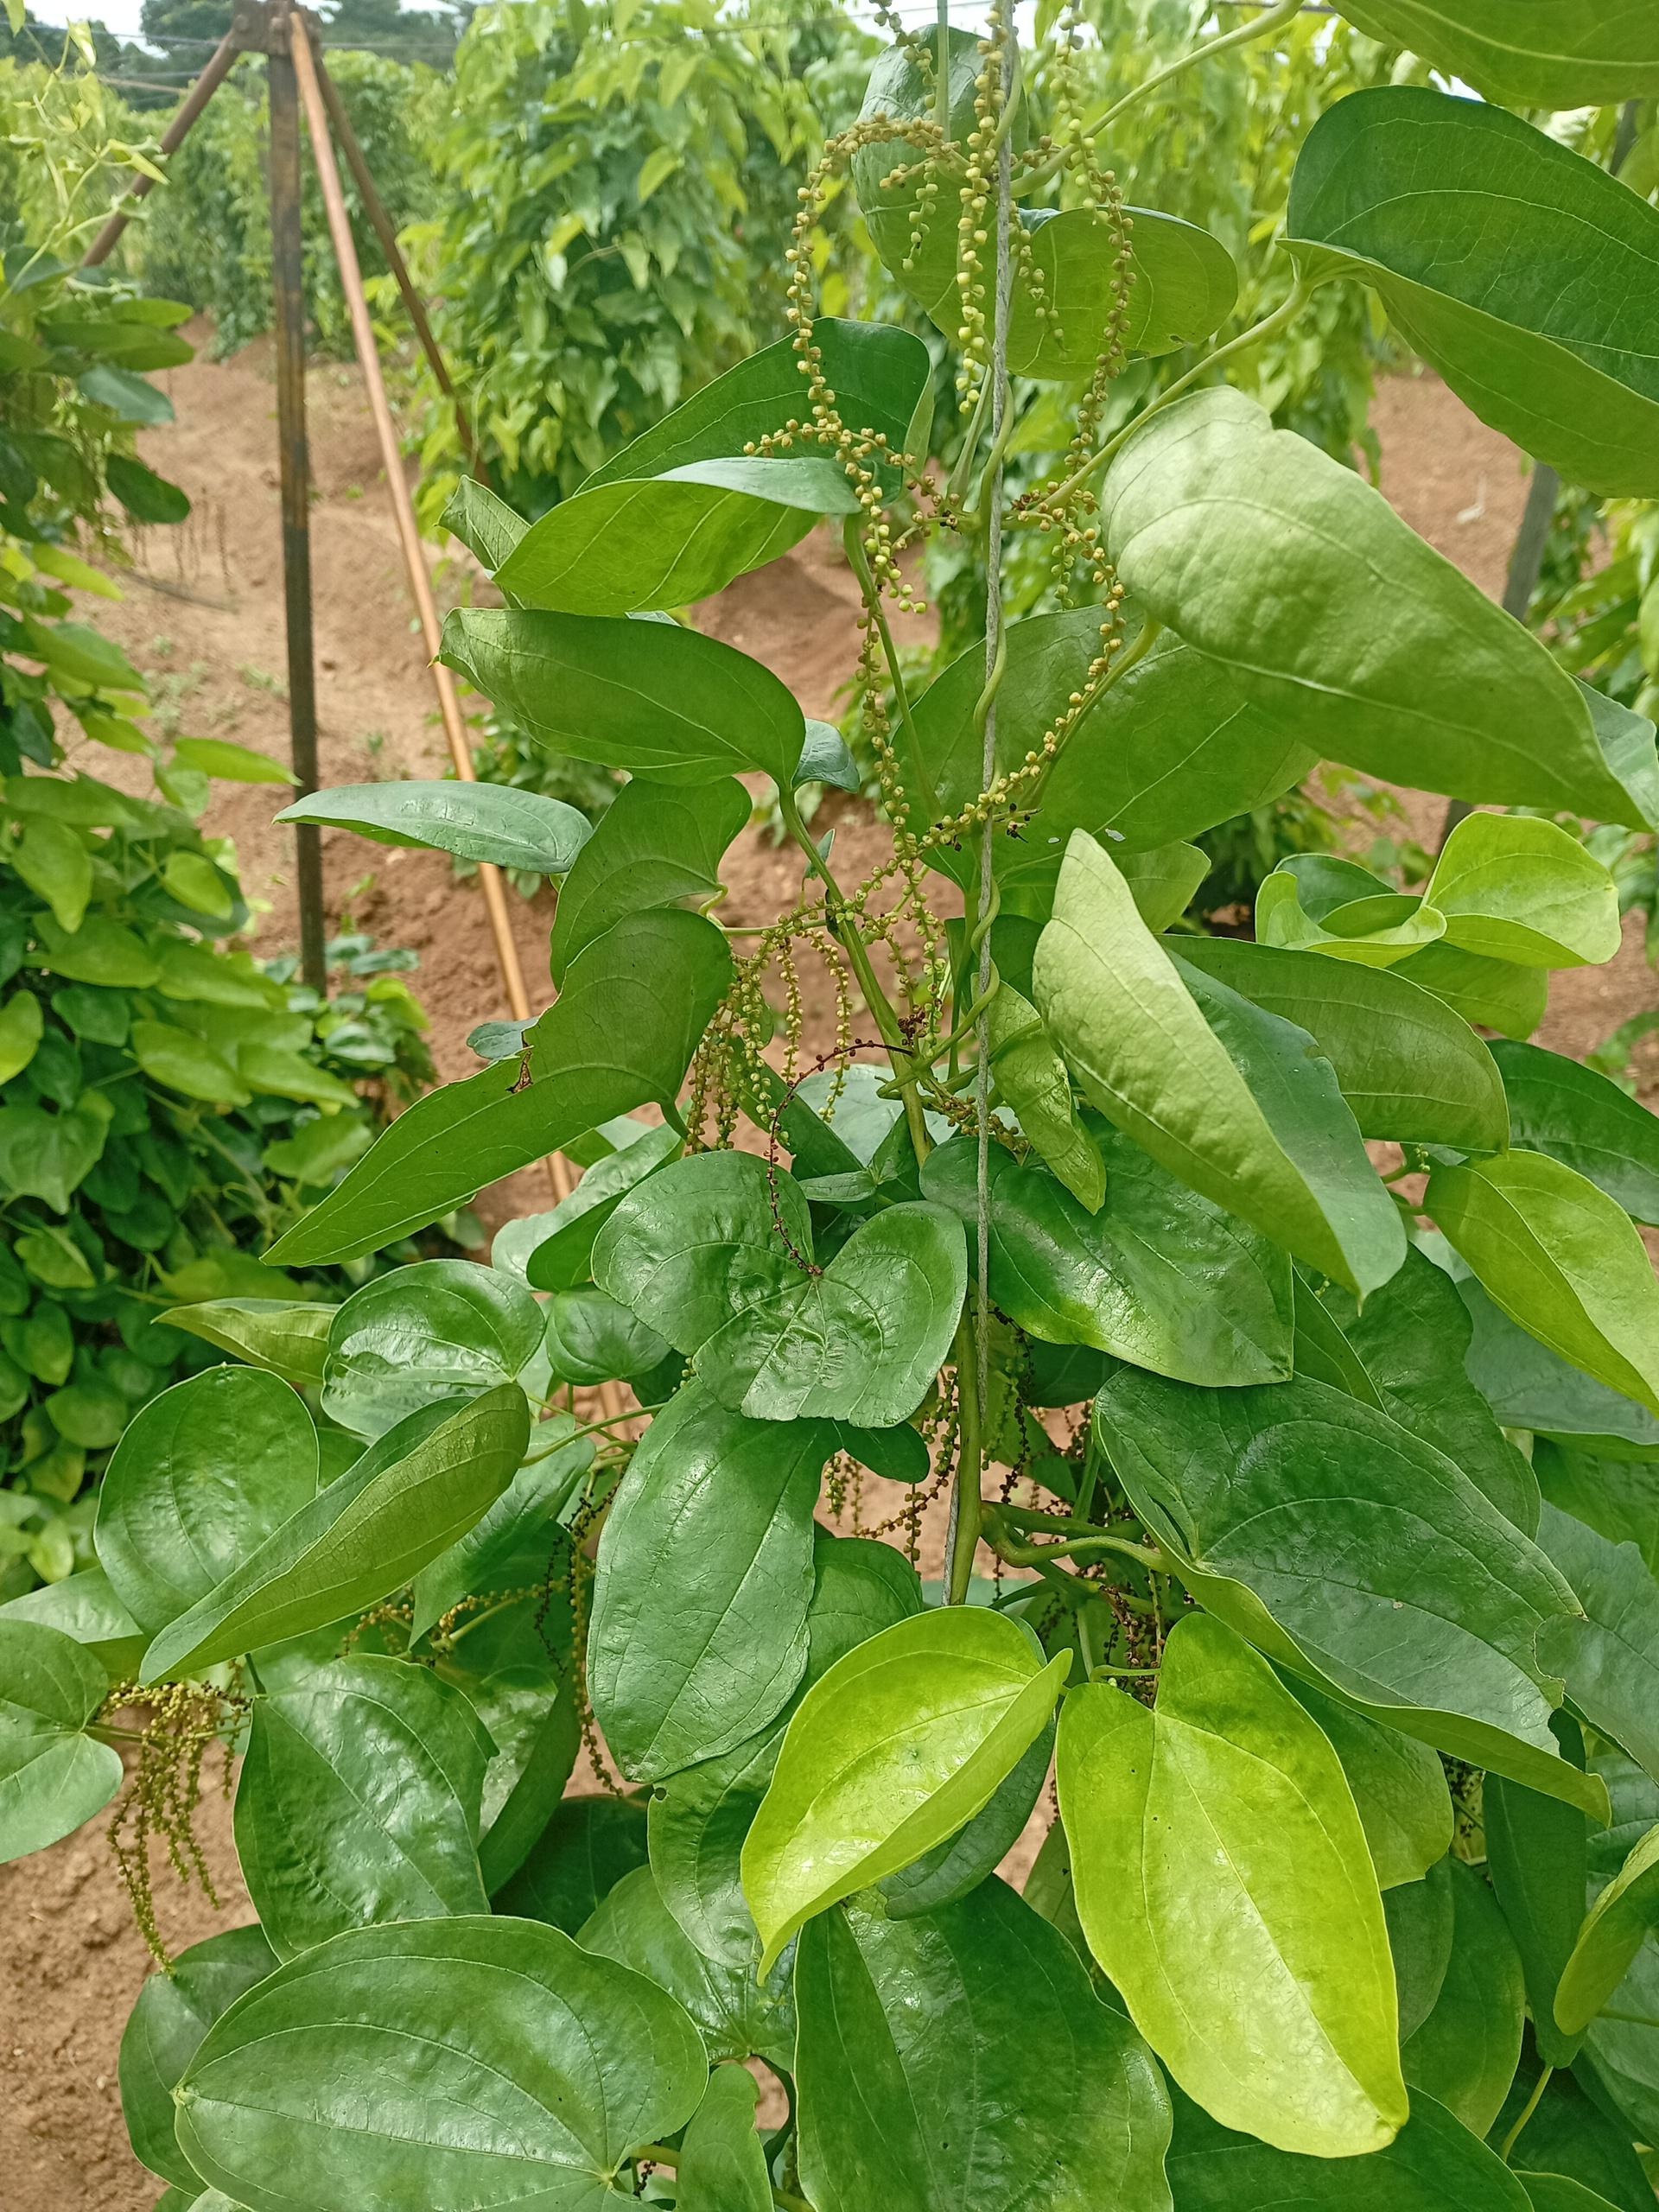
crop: yam
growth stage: flowering
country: Nigeria
